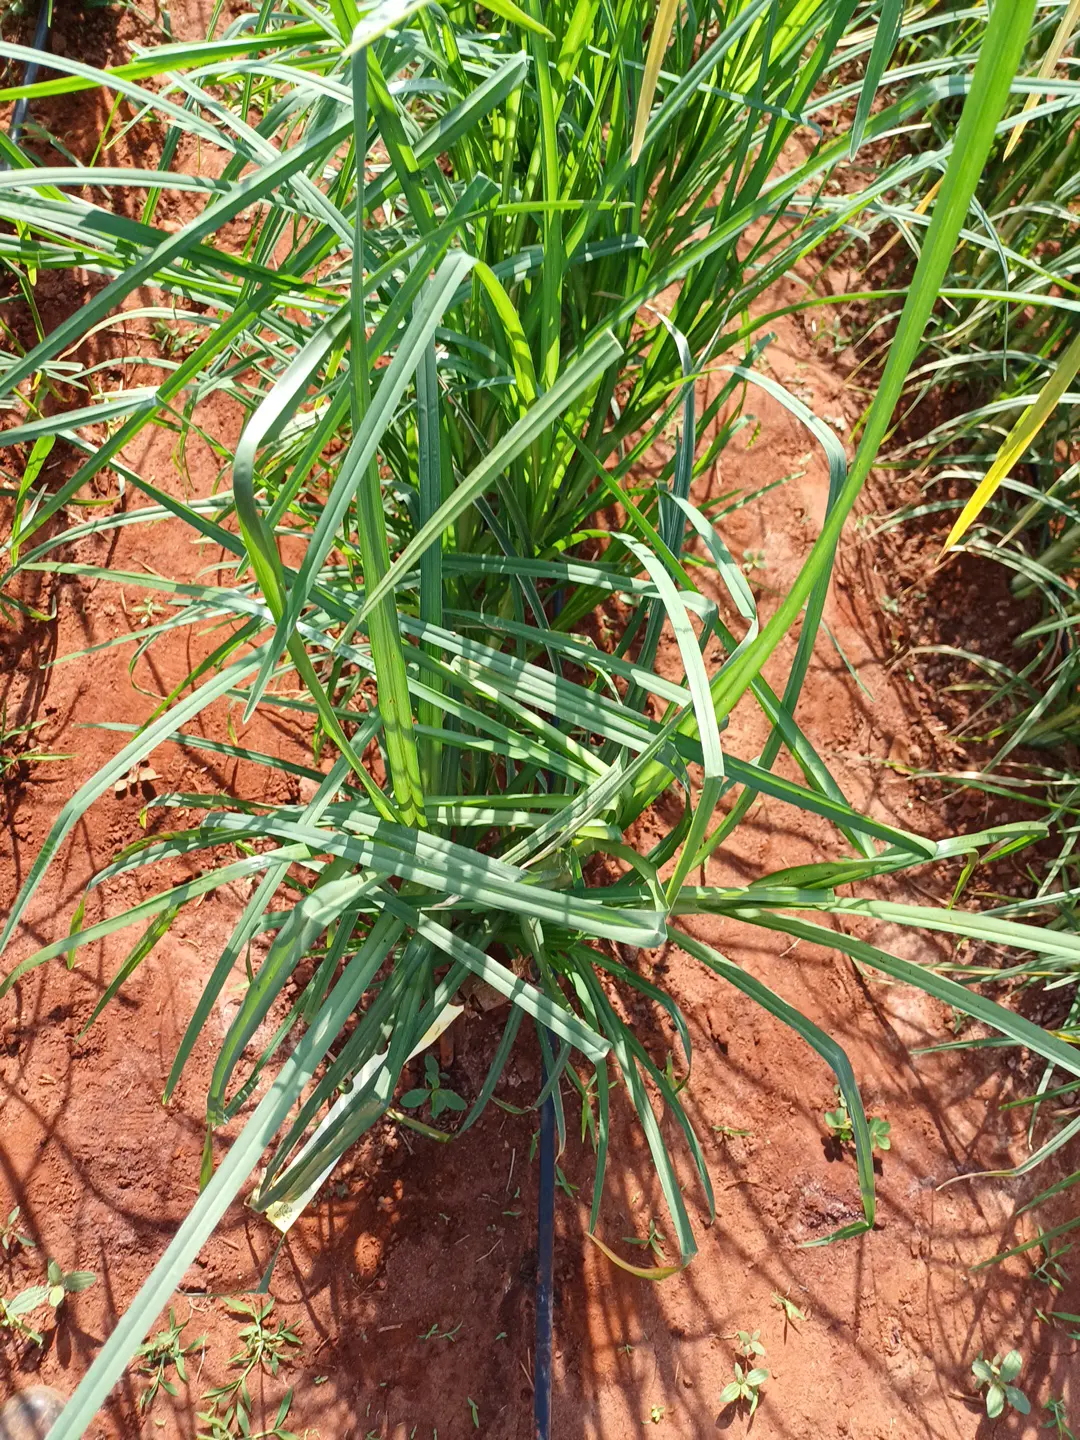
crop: finger millet
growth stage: flowering
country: Kenya
